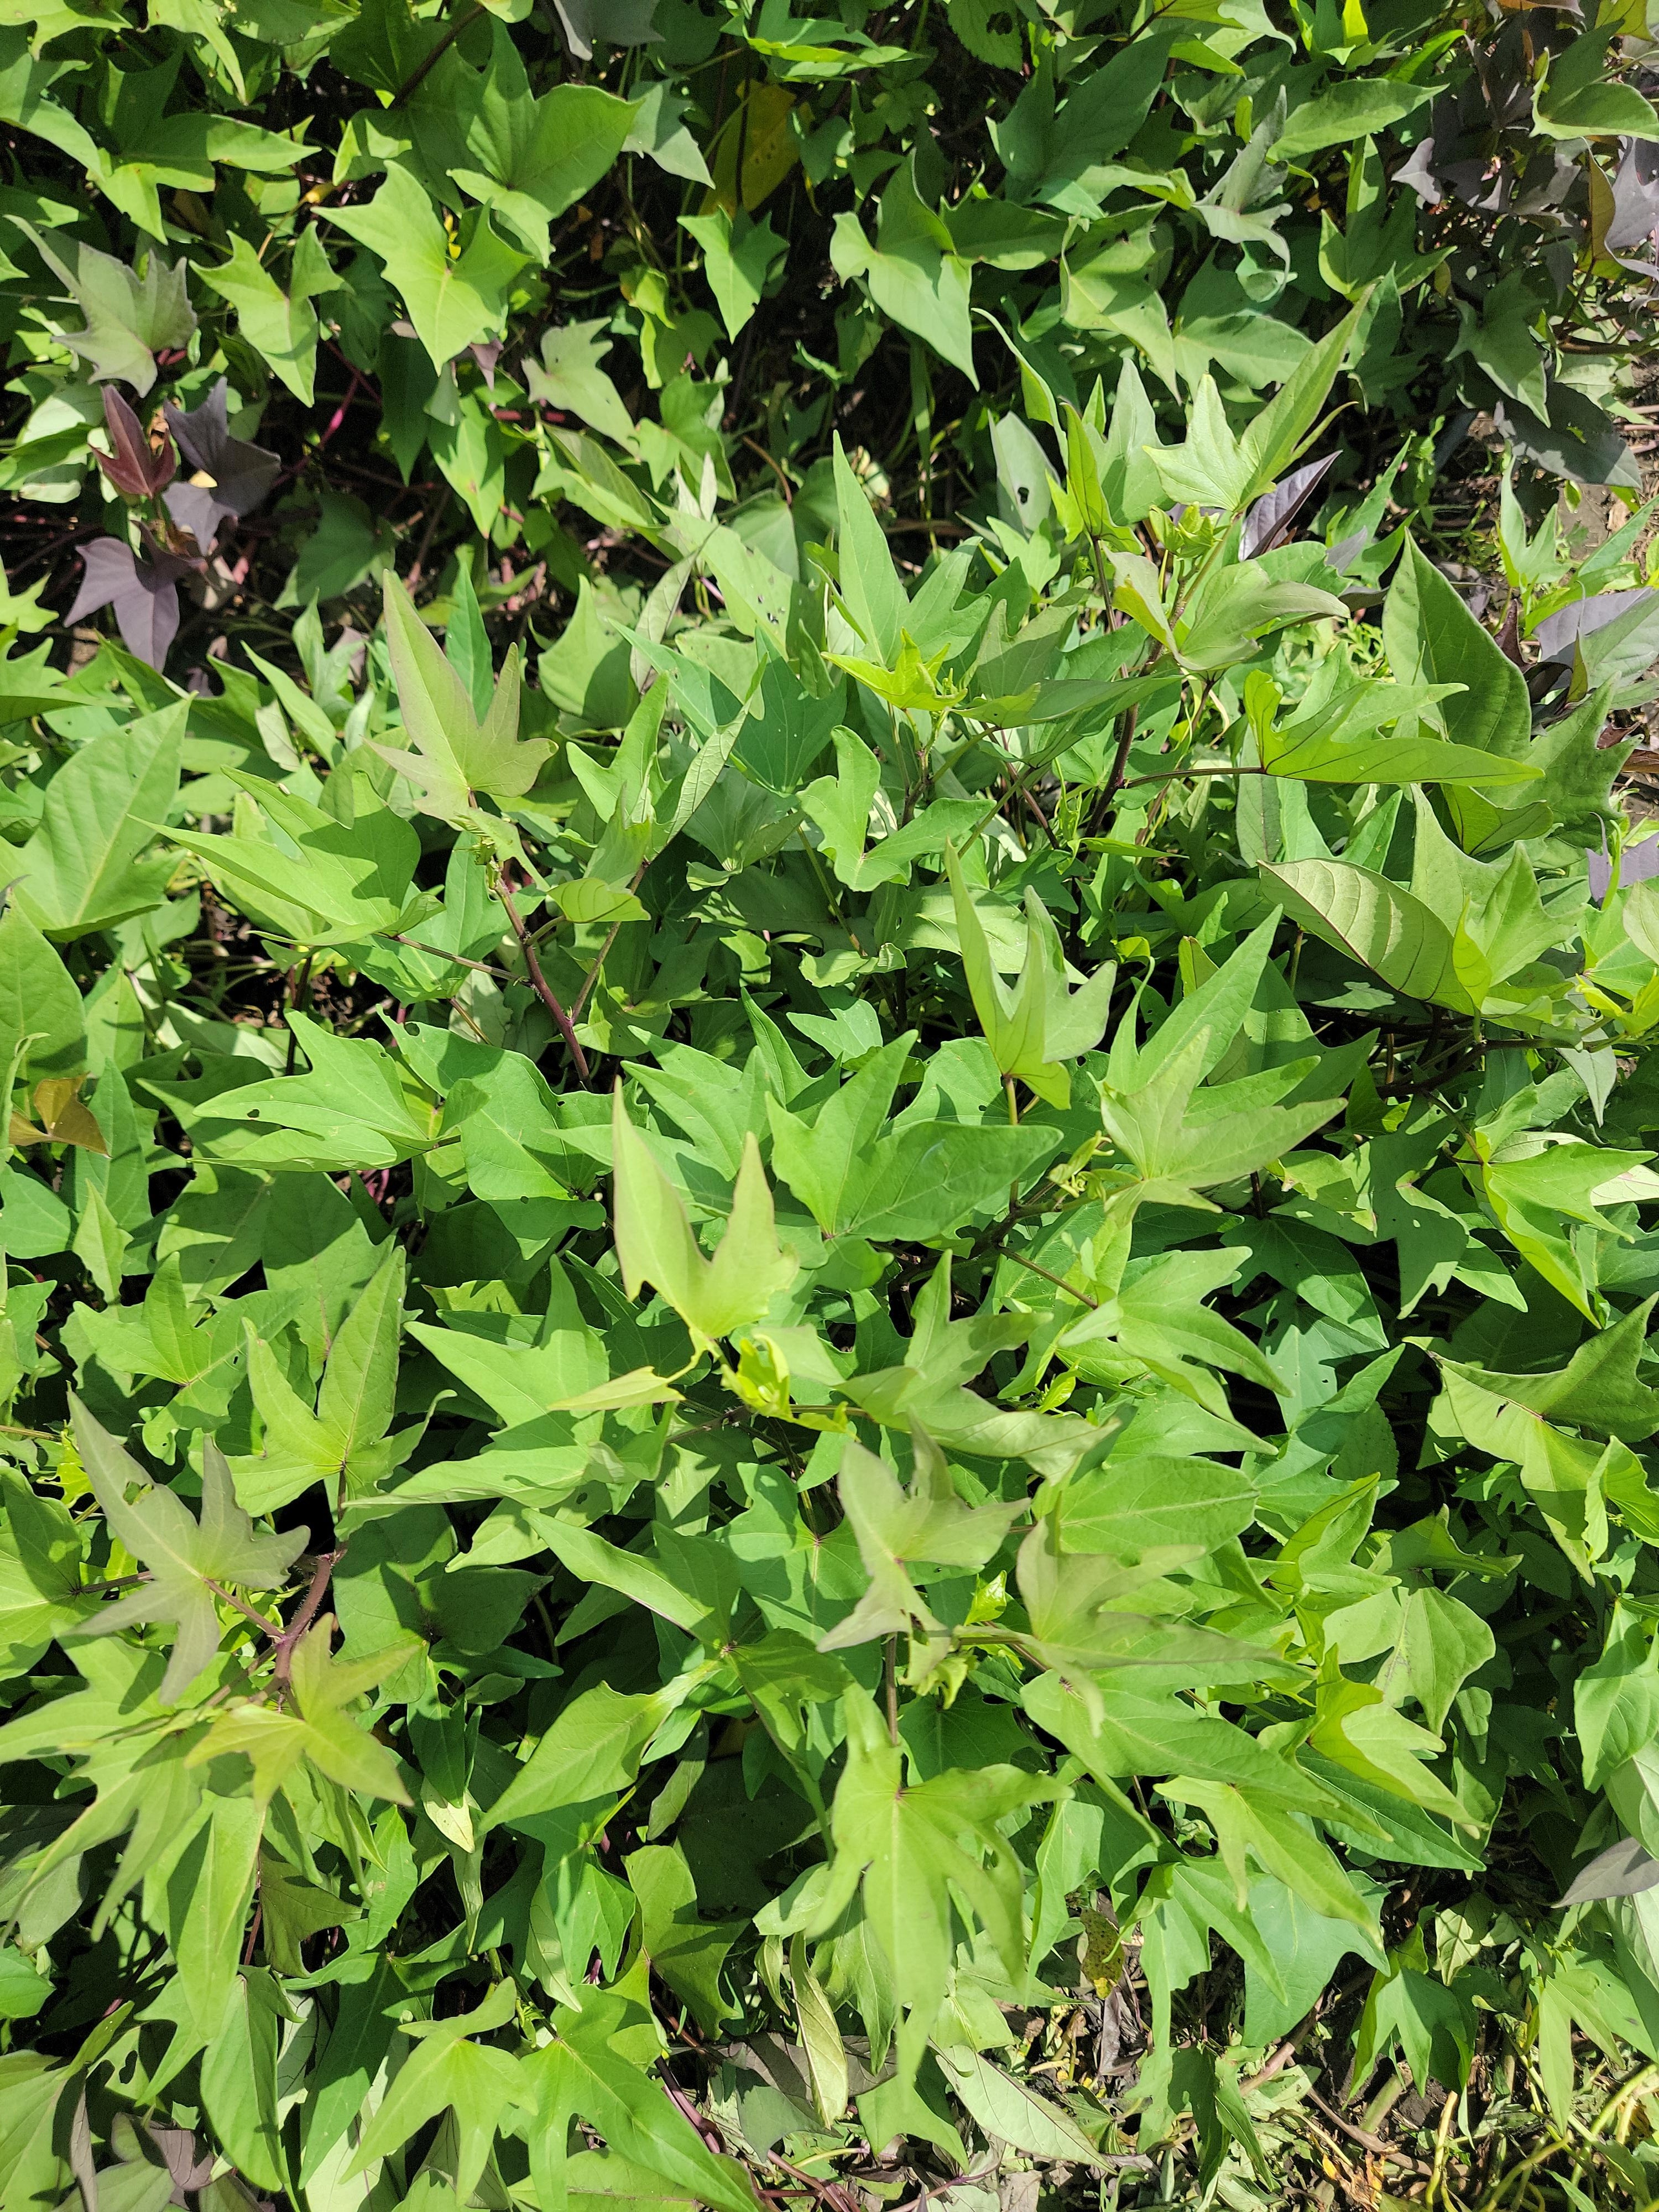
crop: sweet potato
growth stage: vegetative
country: Tanzania
